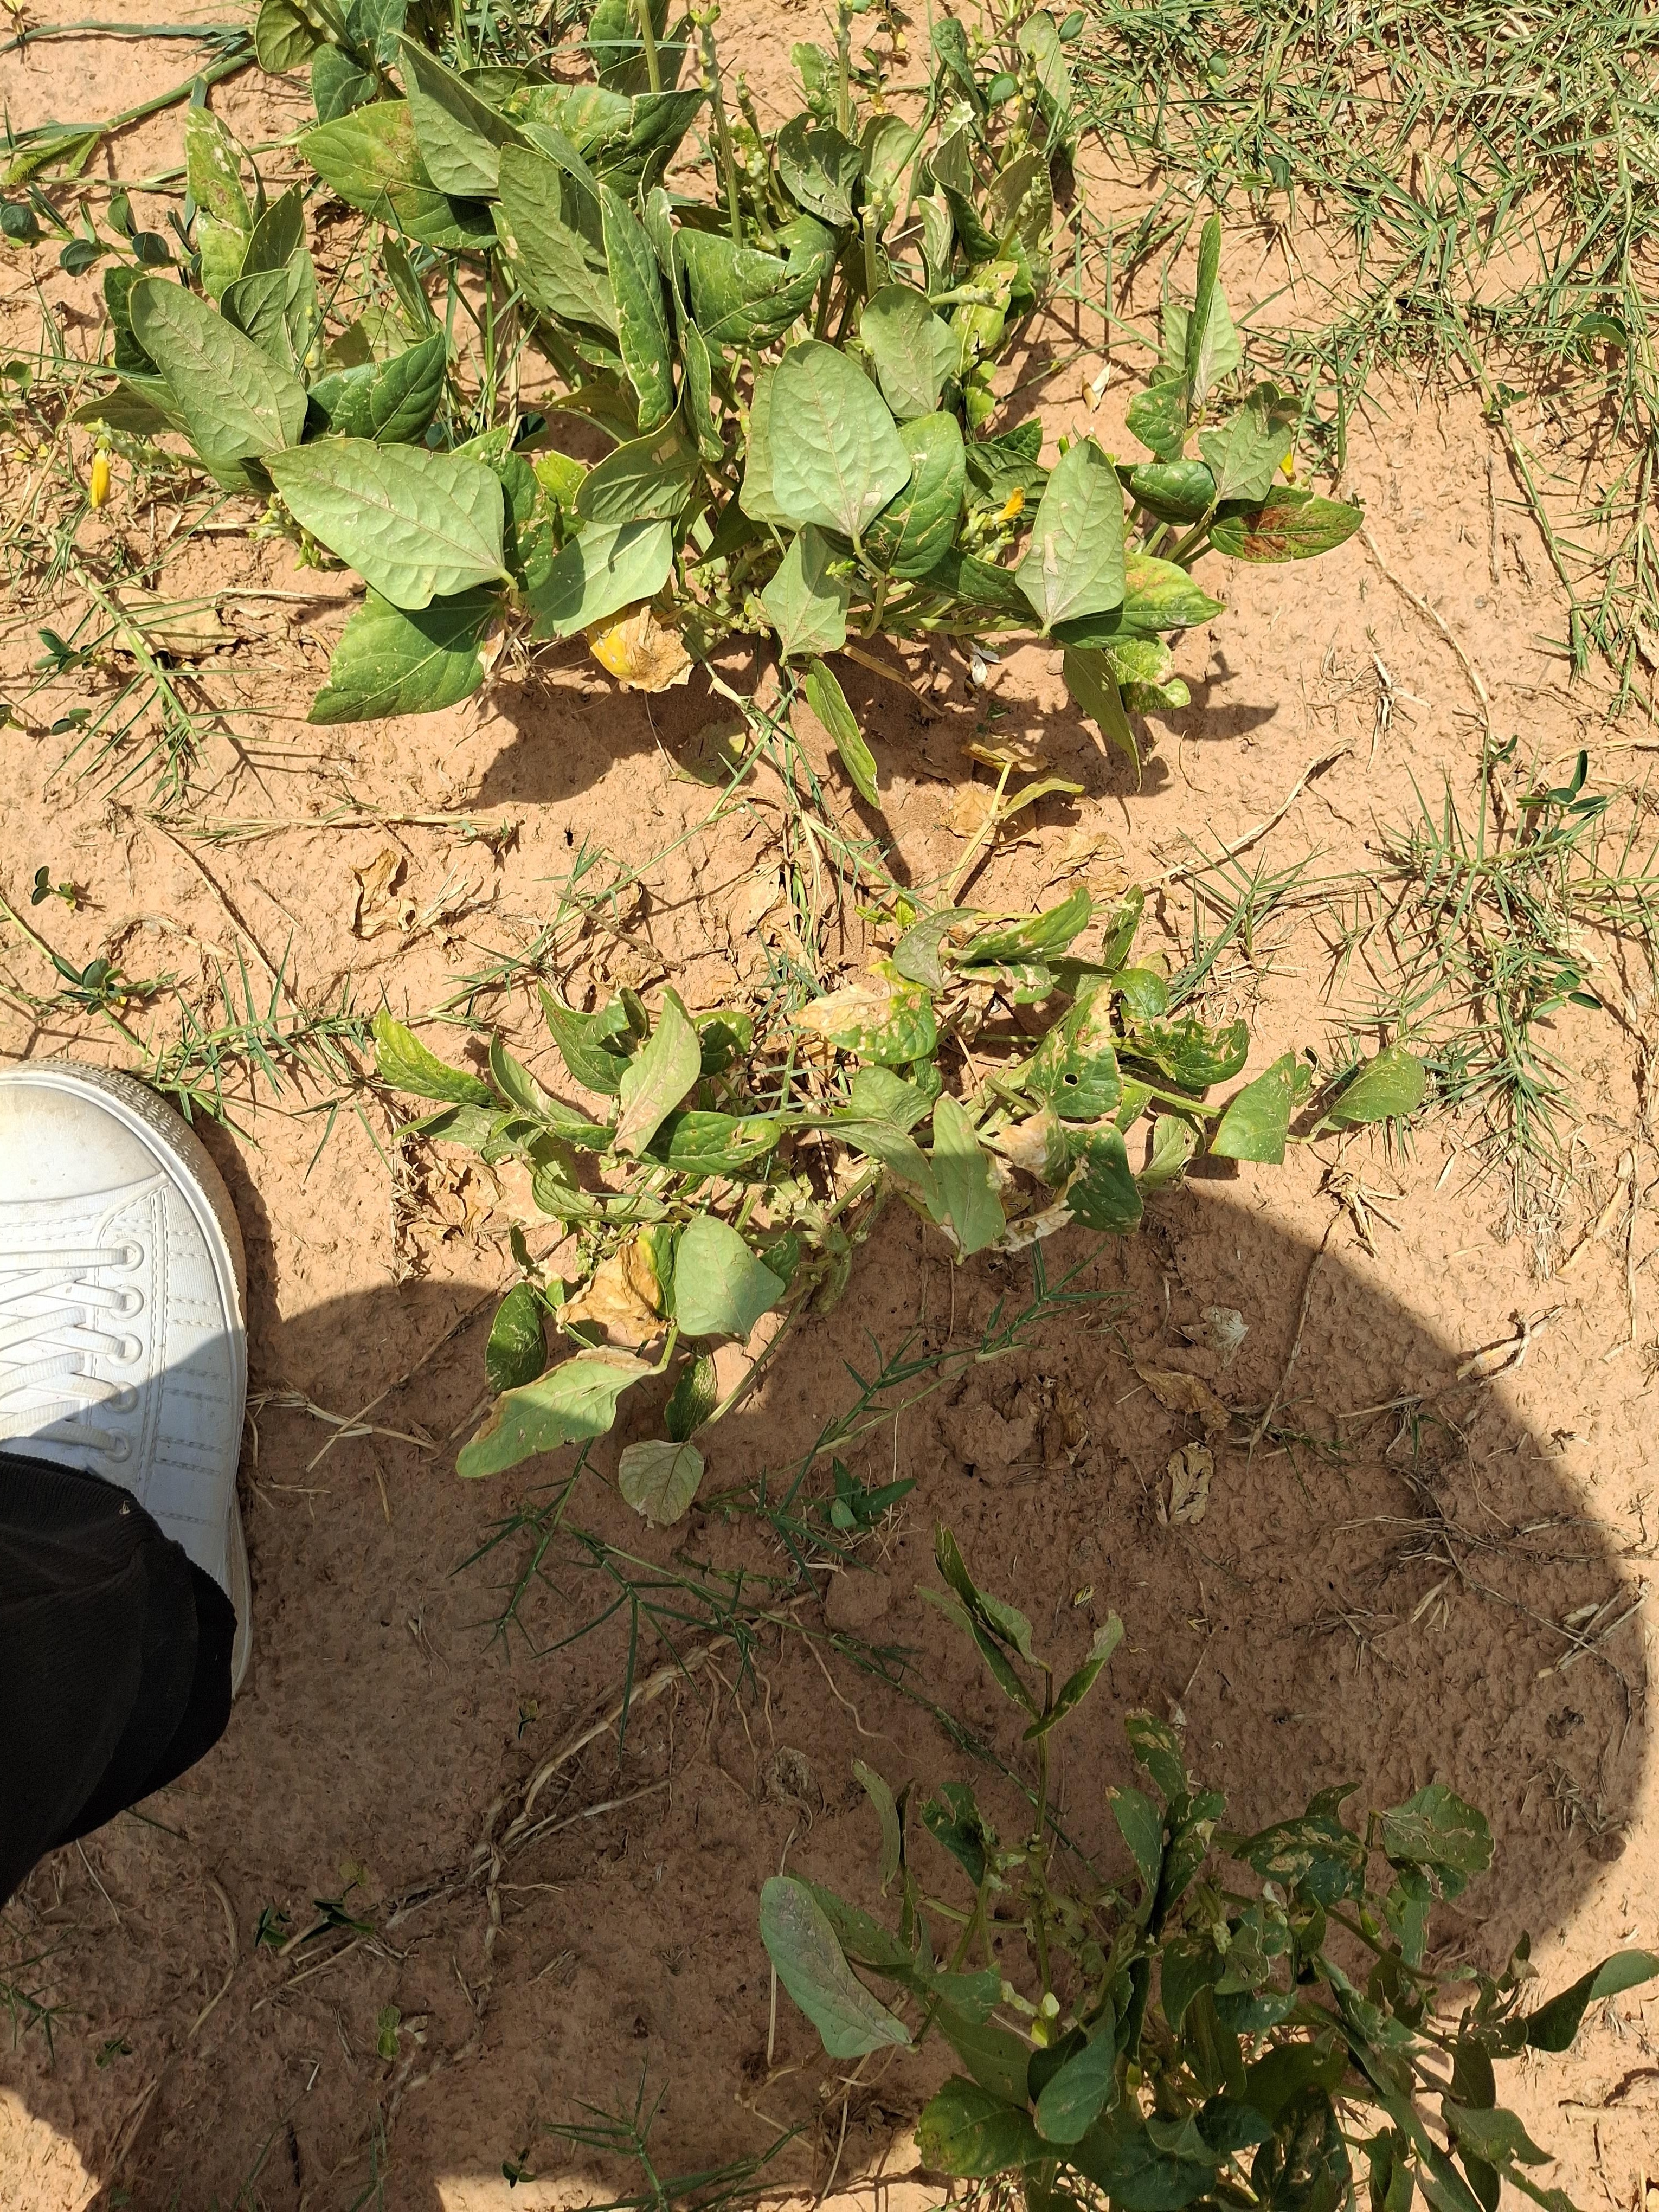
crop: cowpea
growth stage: harvest maturity
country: Nigeria
